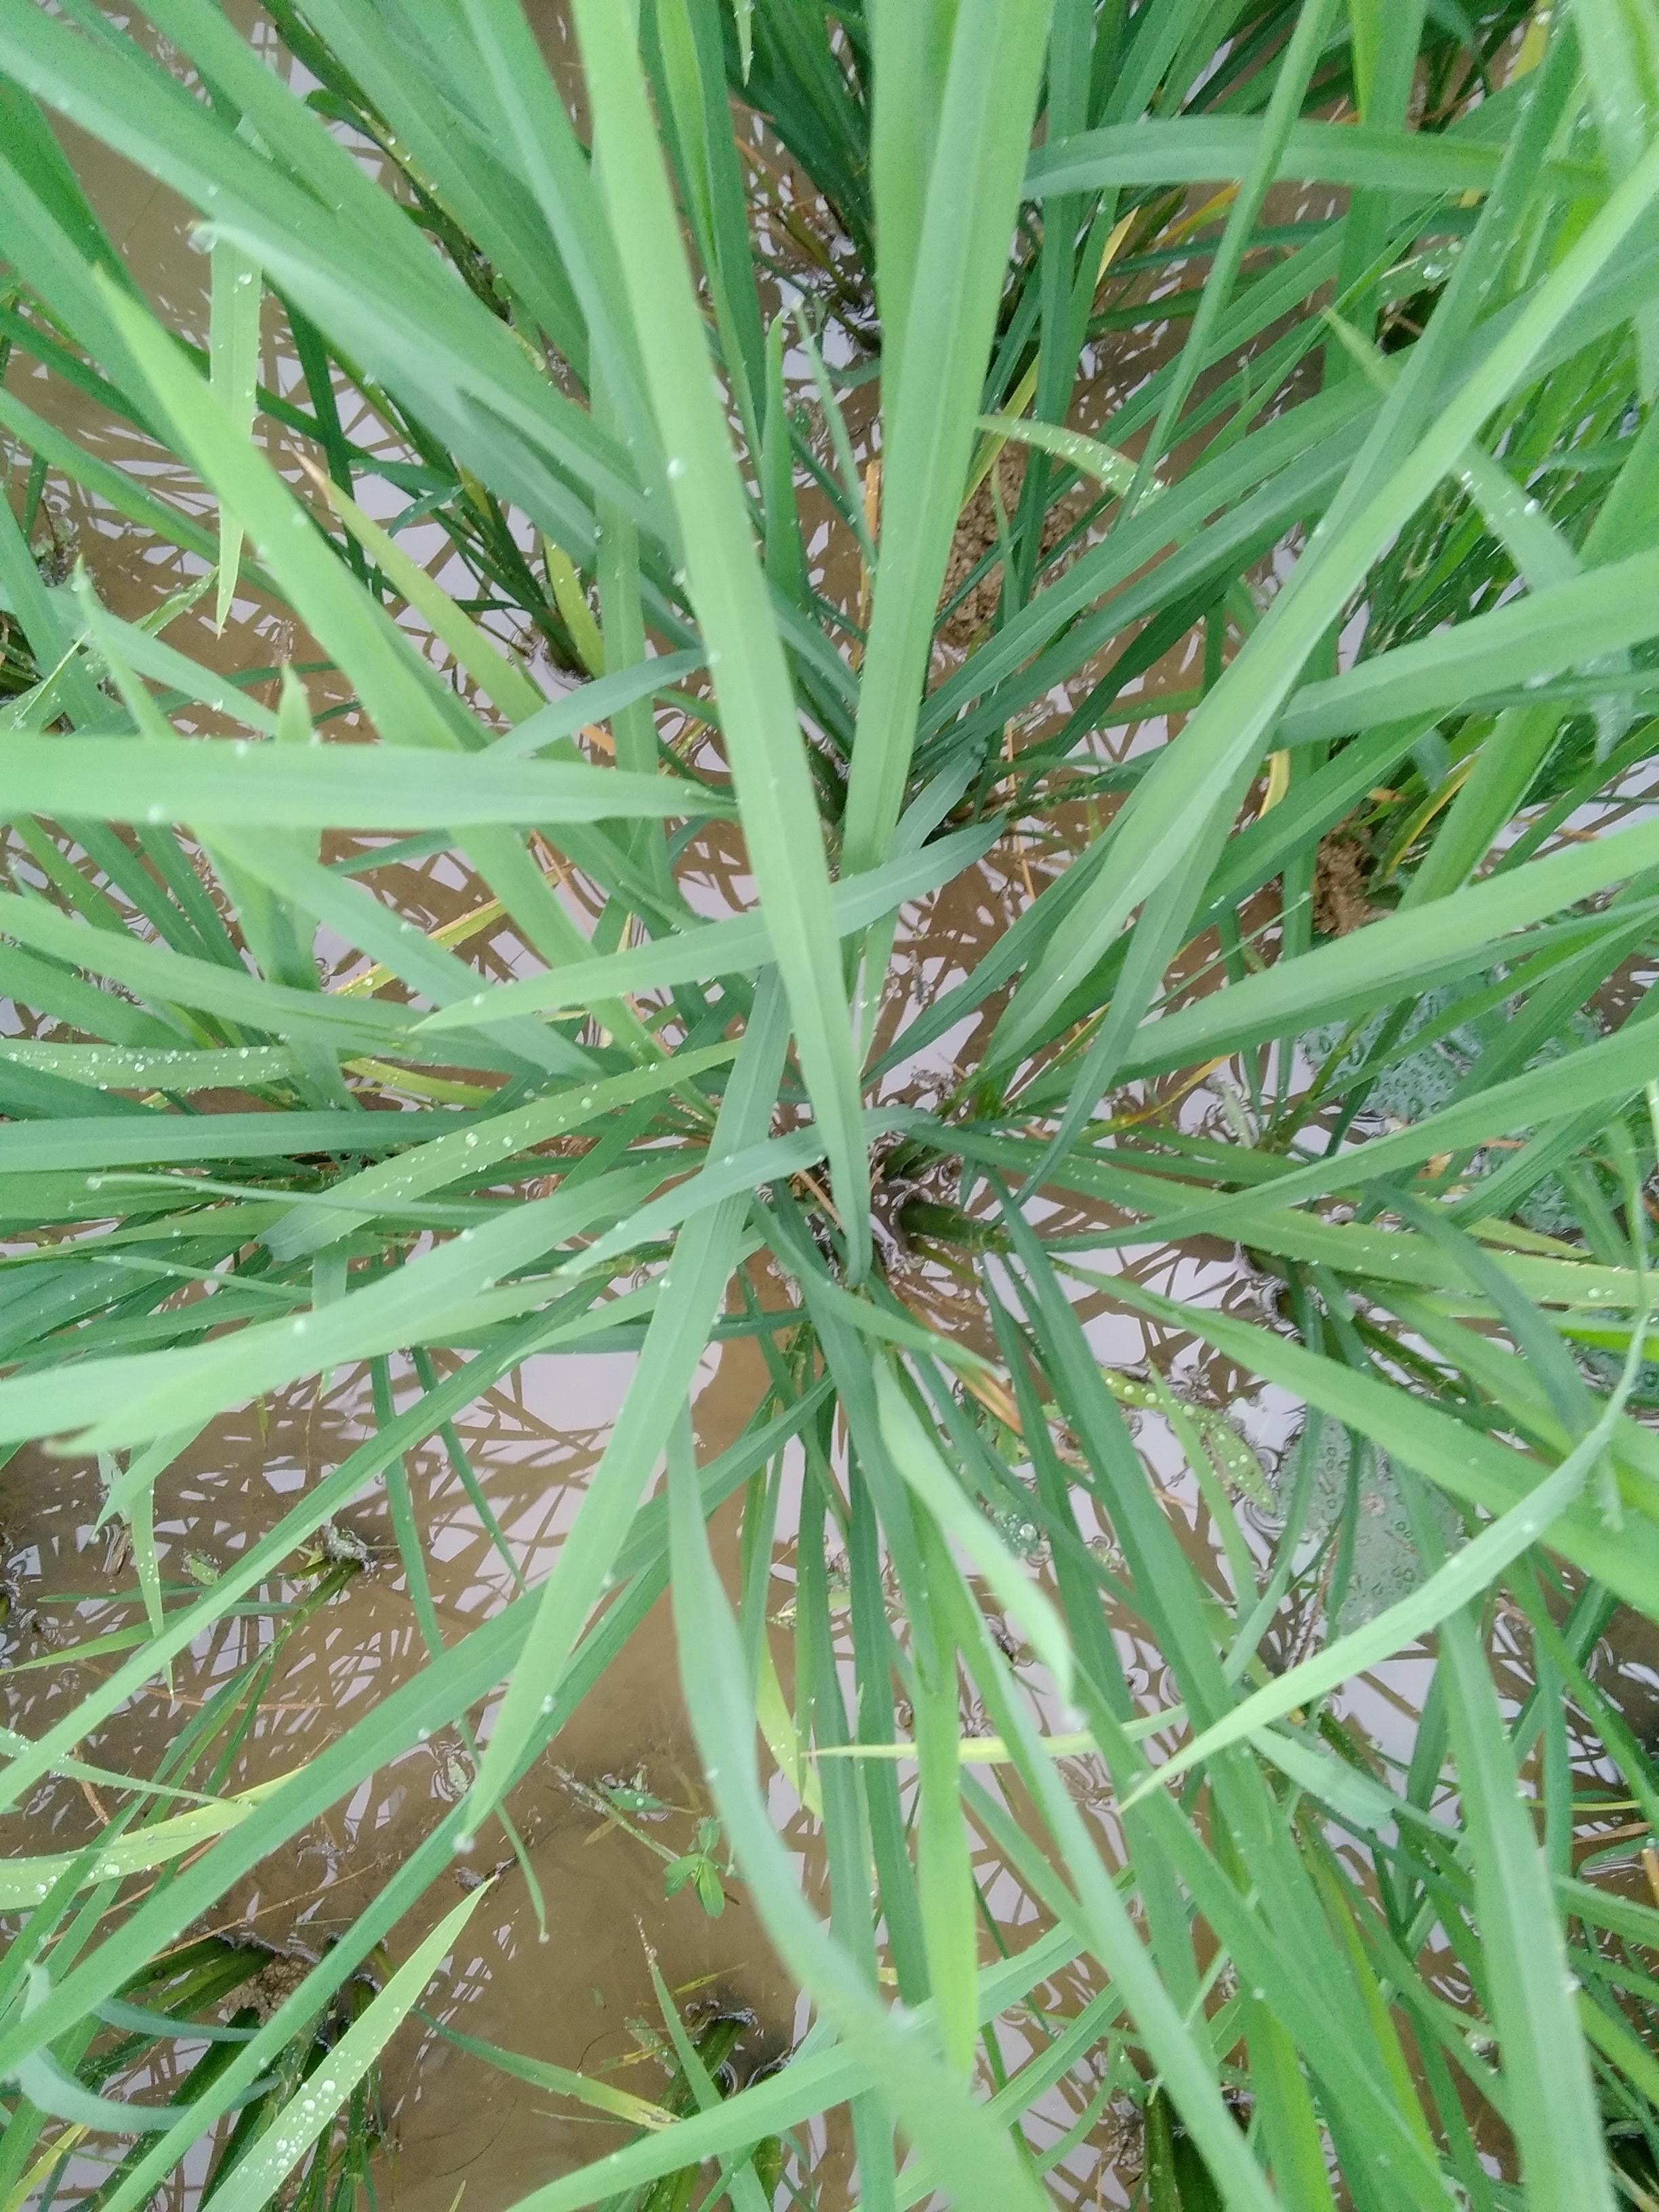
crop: rice
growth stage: vegetative
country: Nigeria
